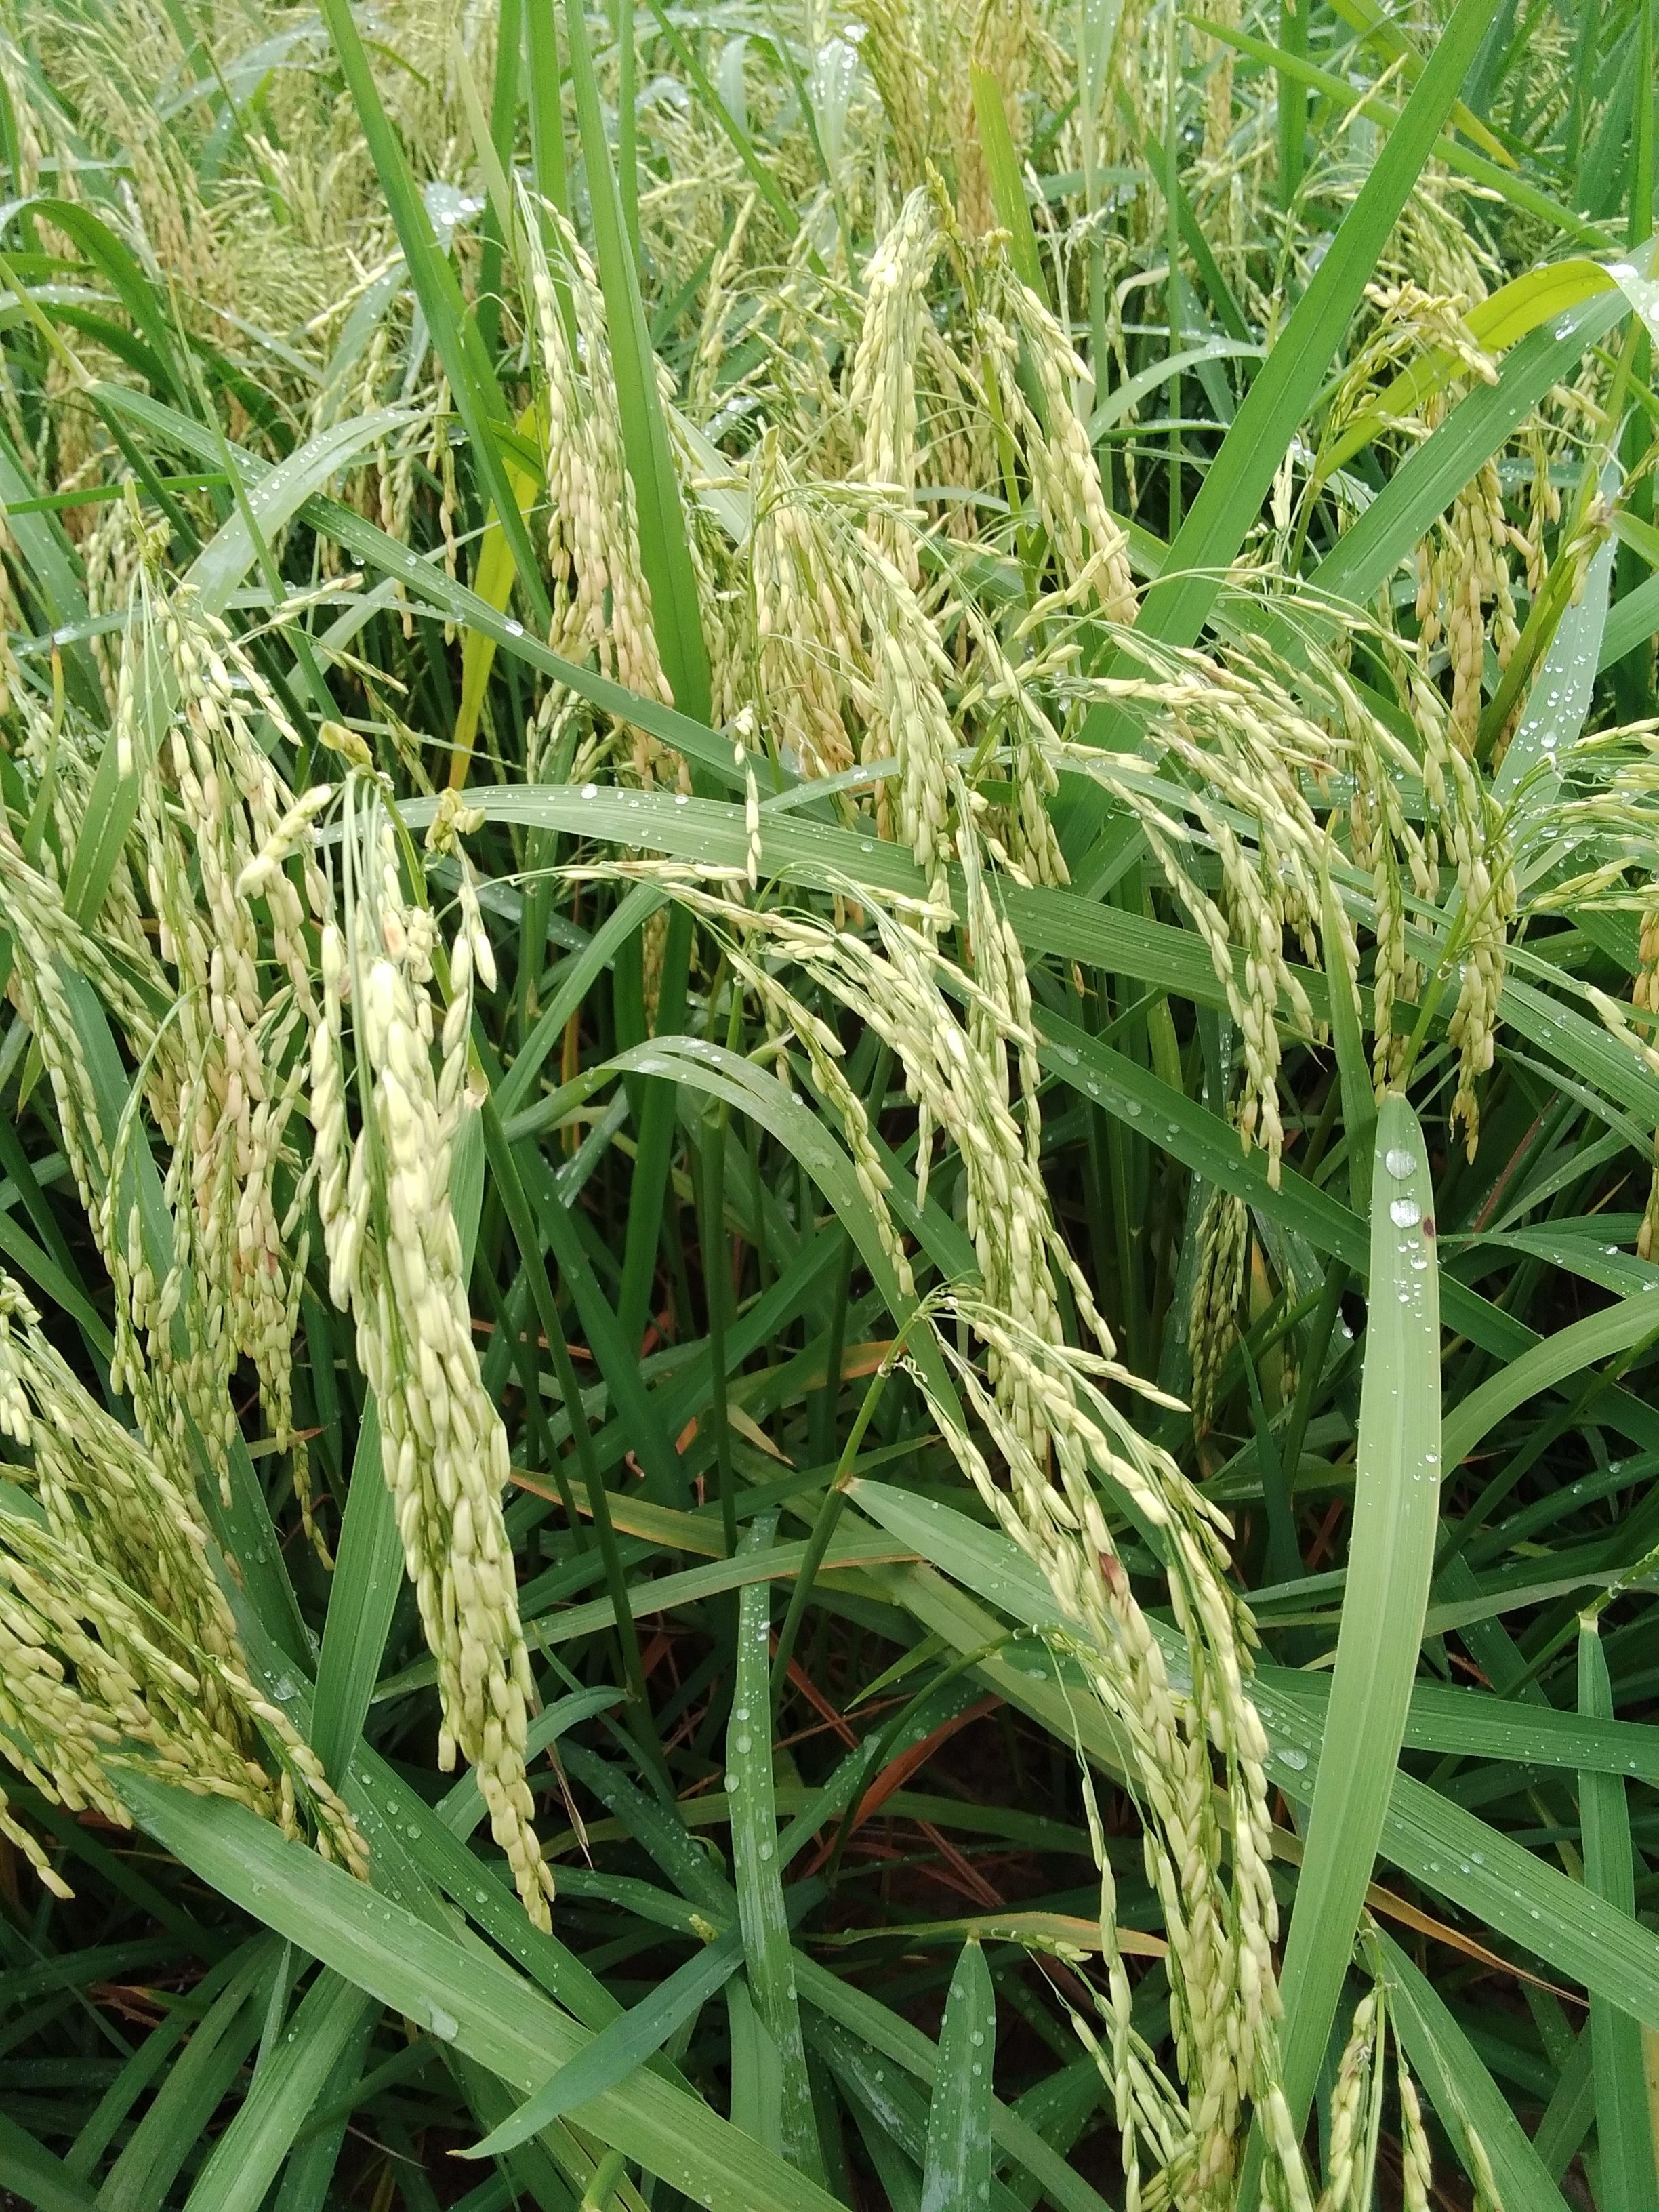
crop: rice
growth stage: ripening
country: Nigeria
